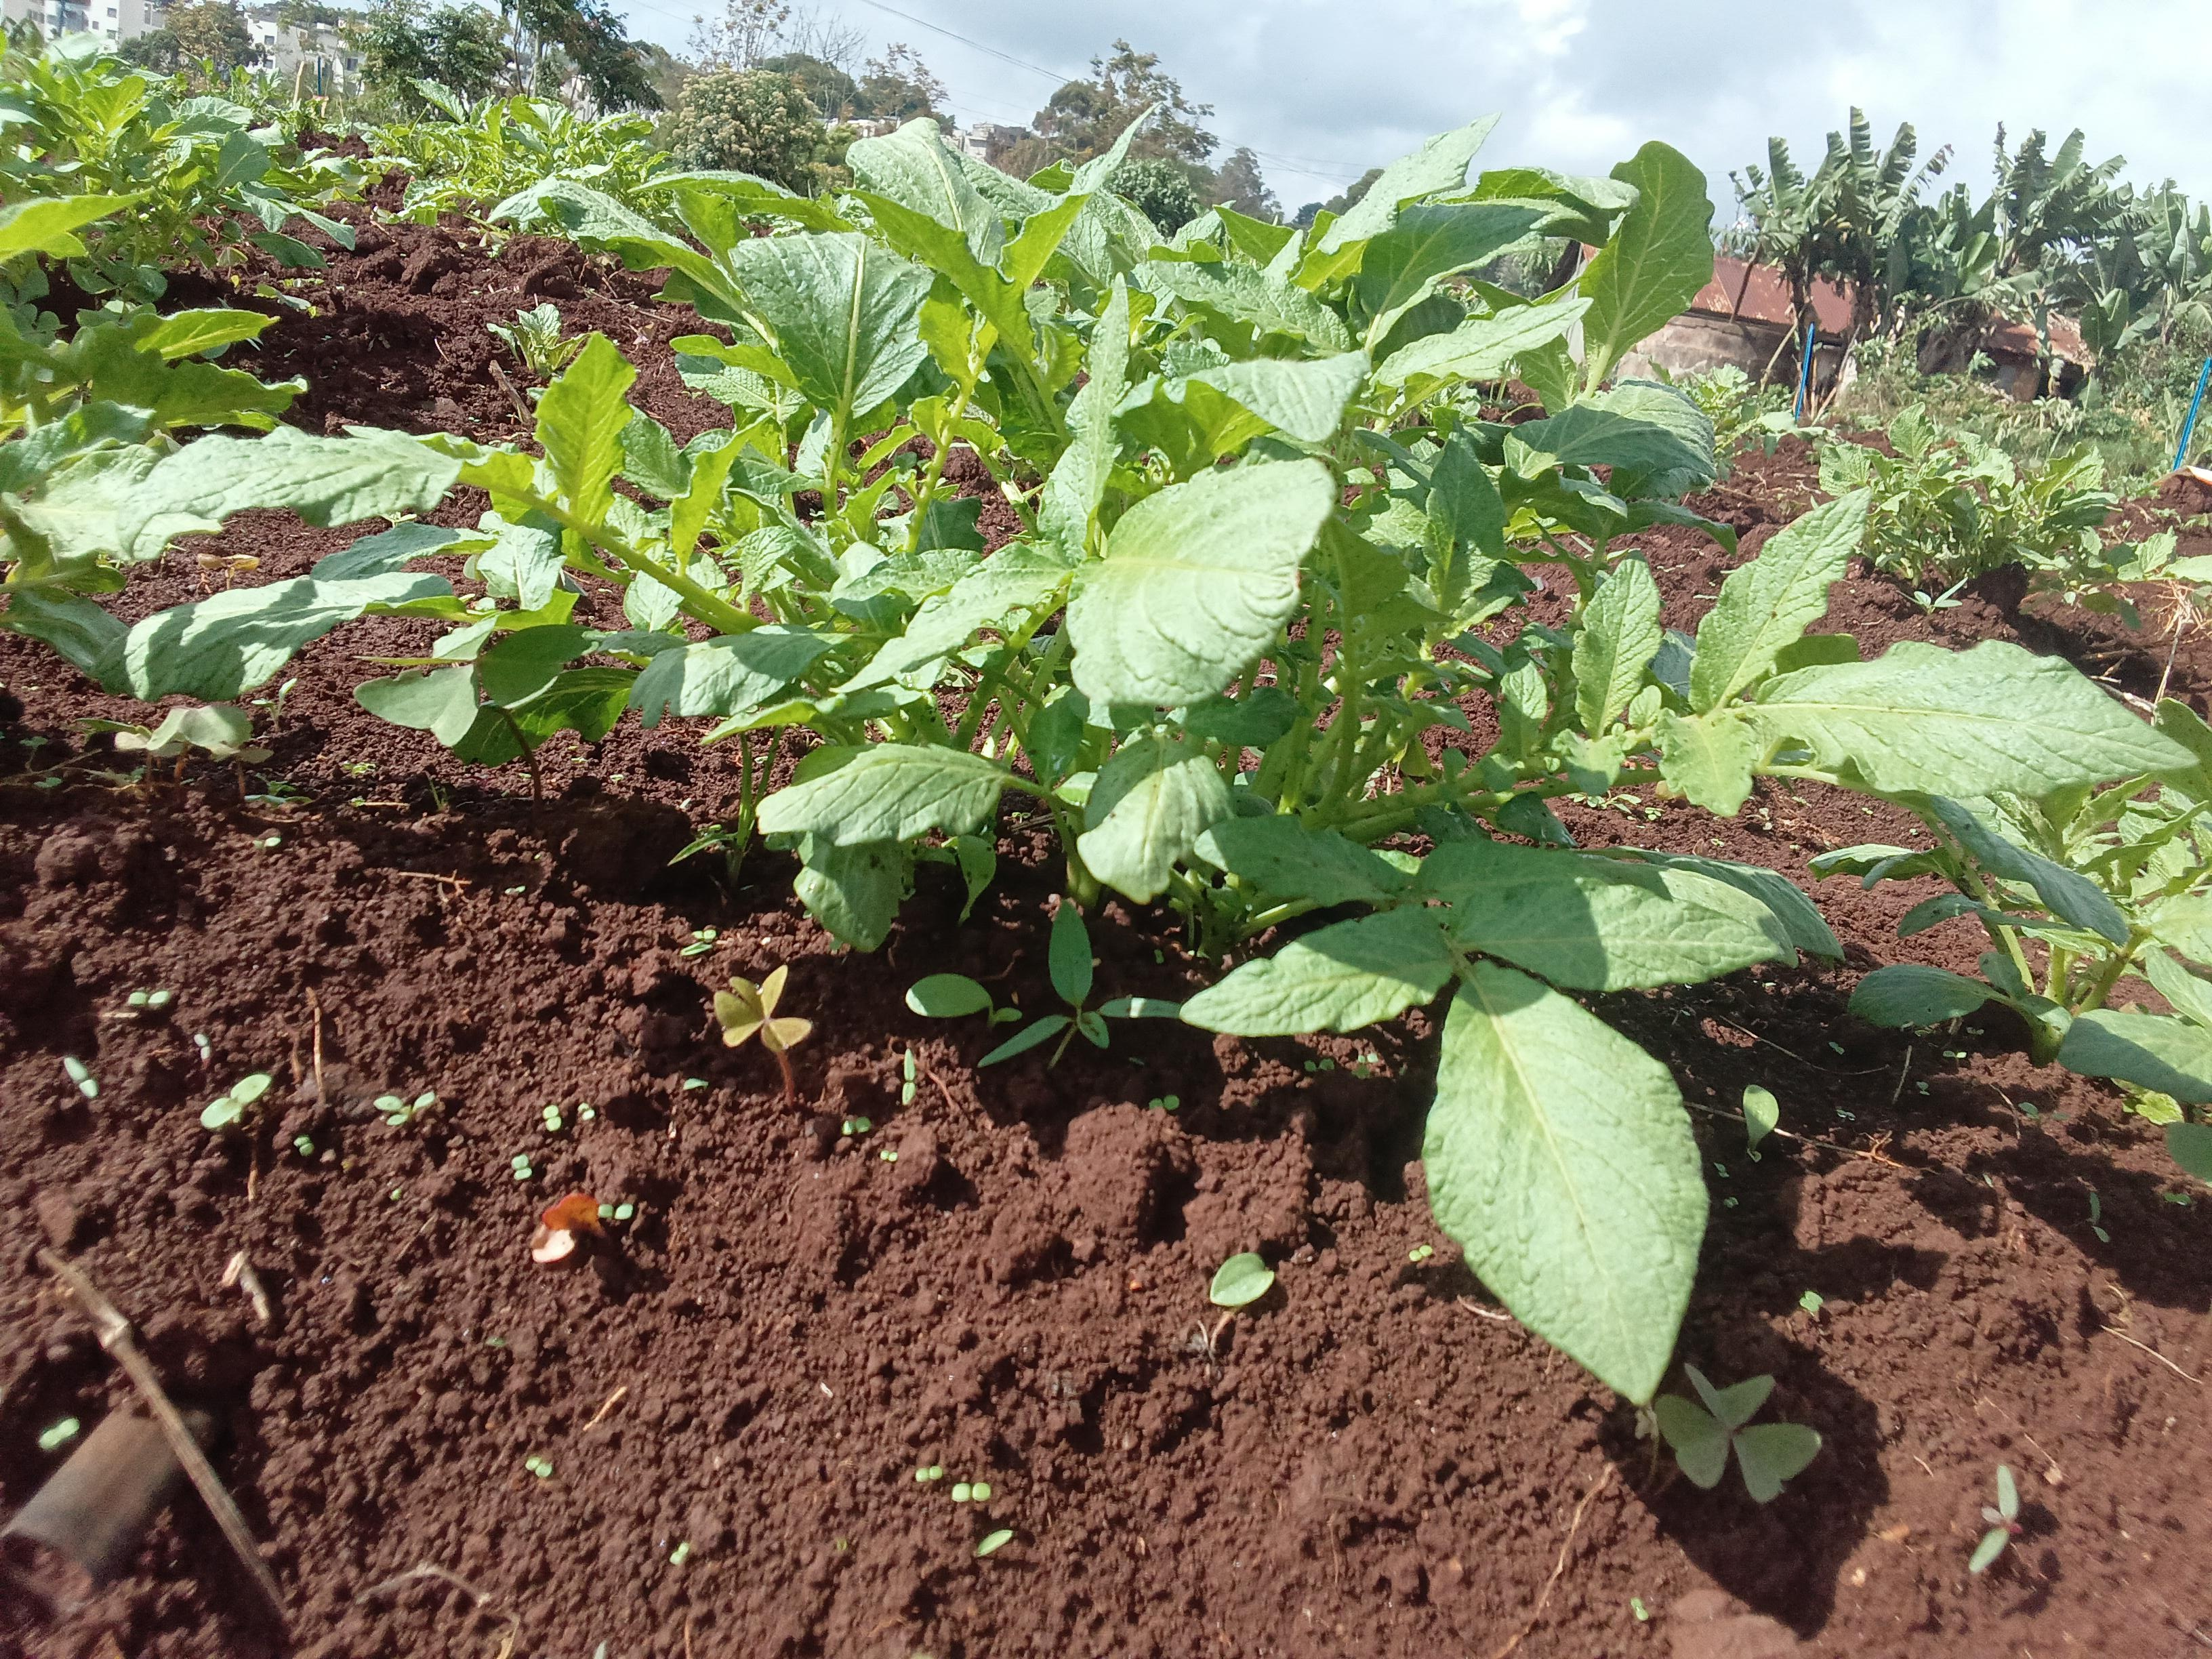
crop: potato
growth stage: sprouting emergence
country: Kenya
